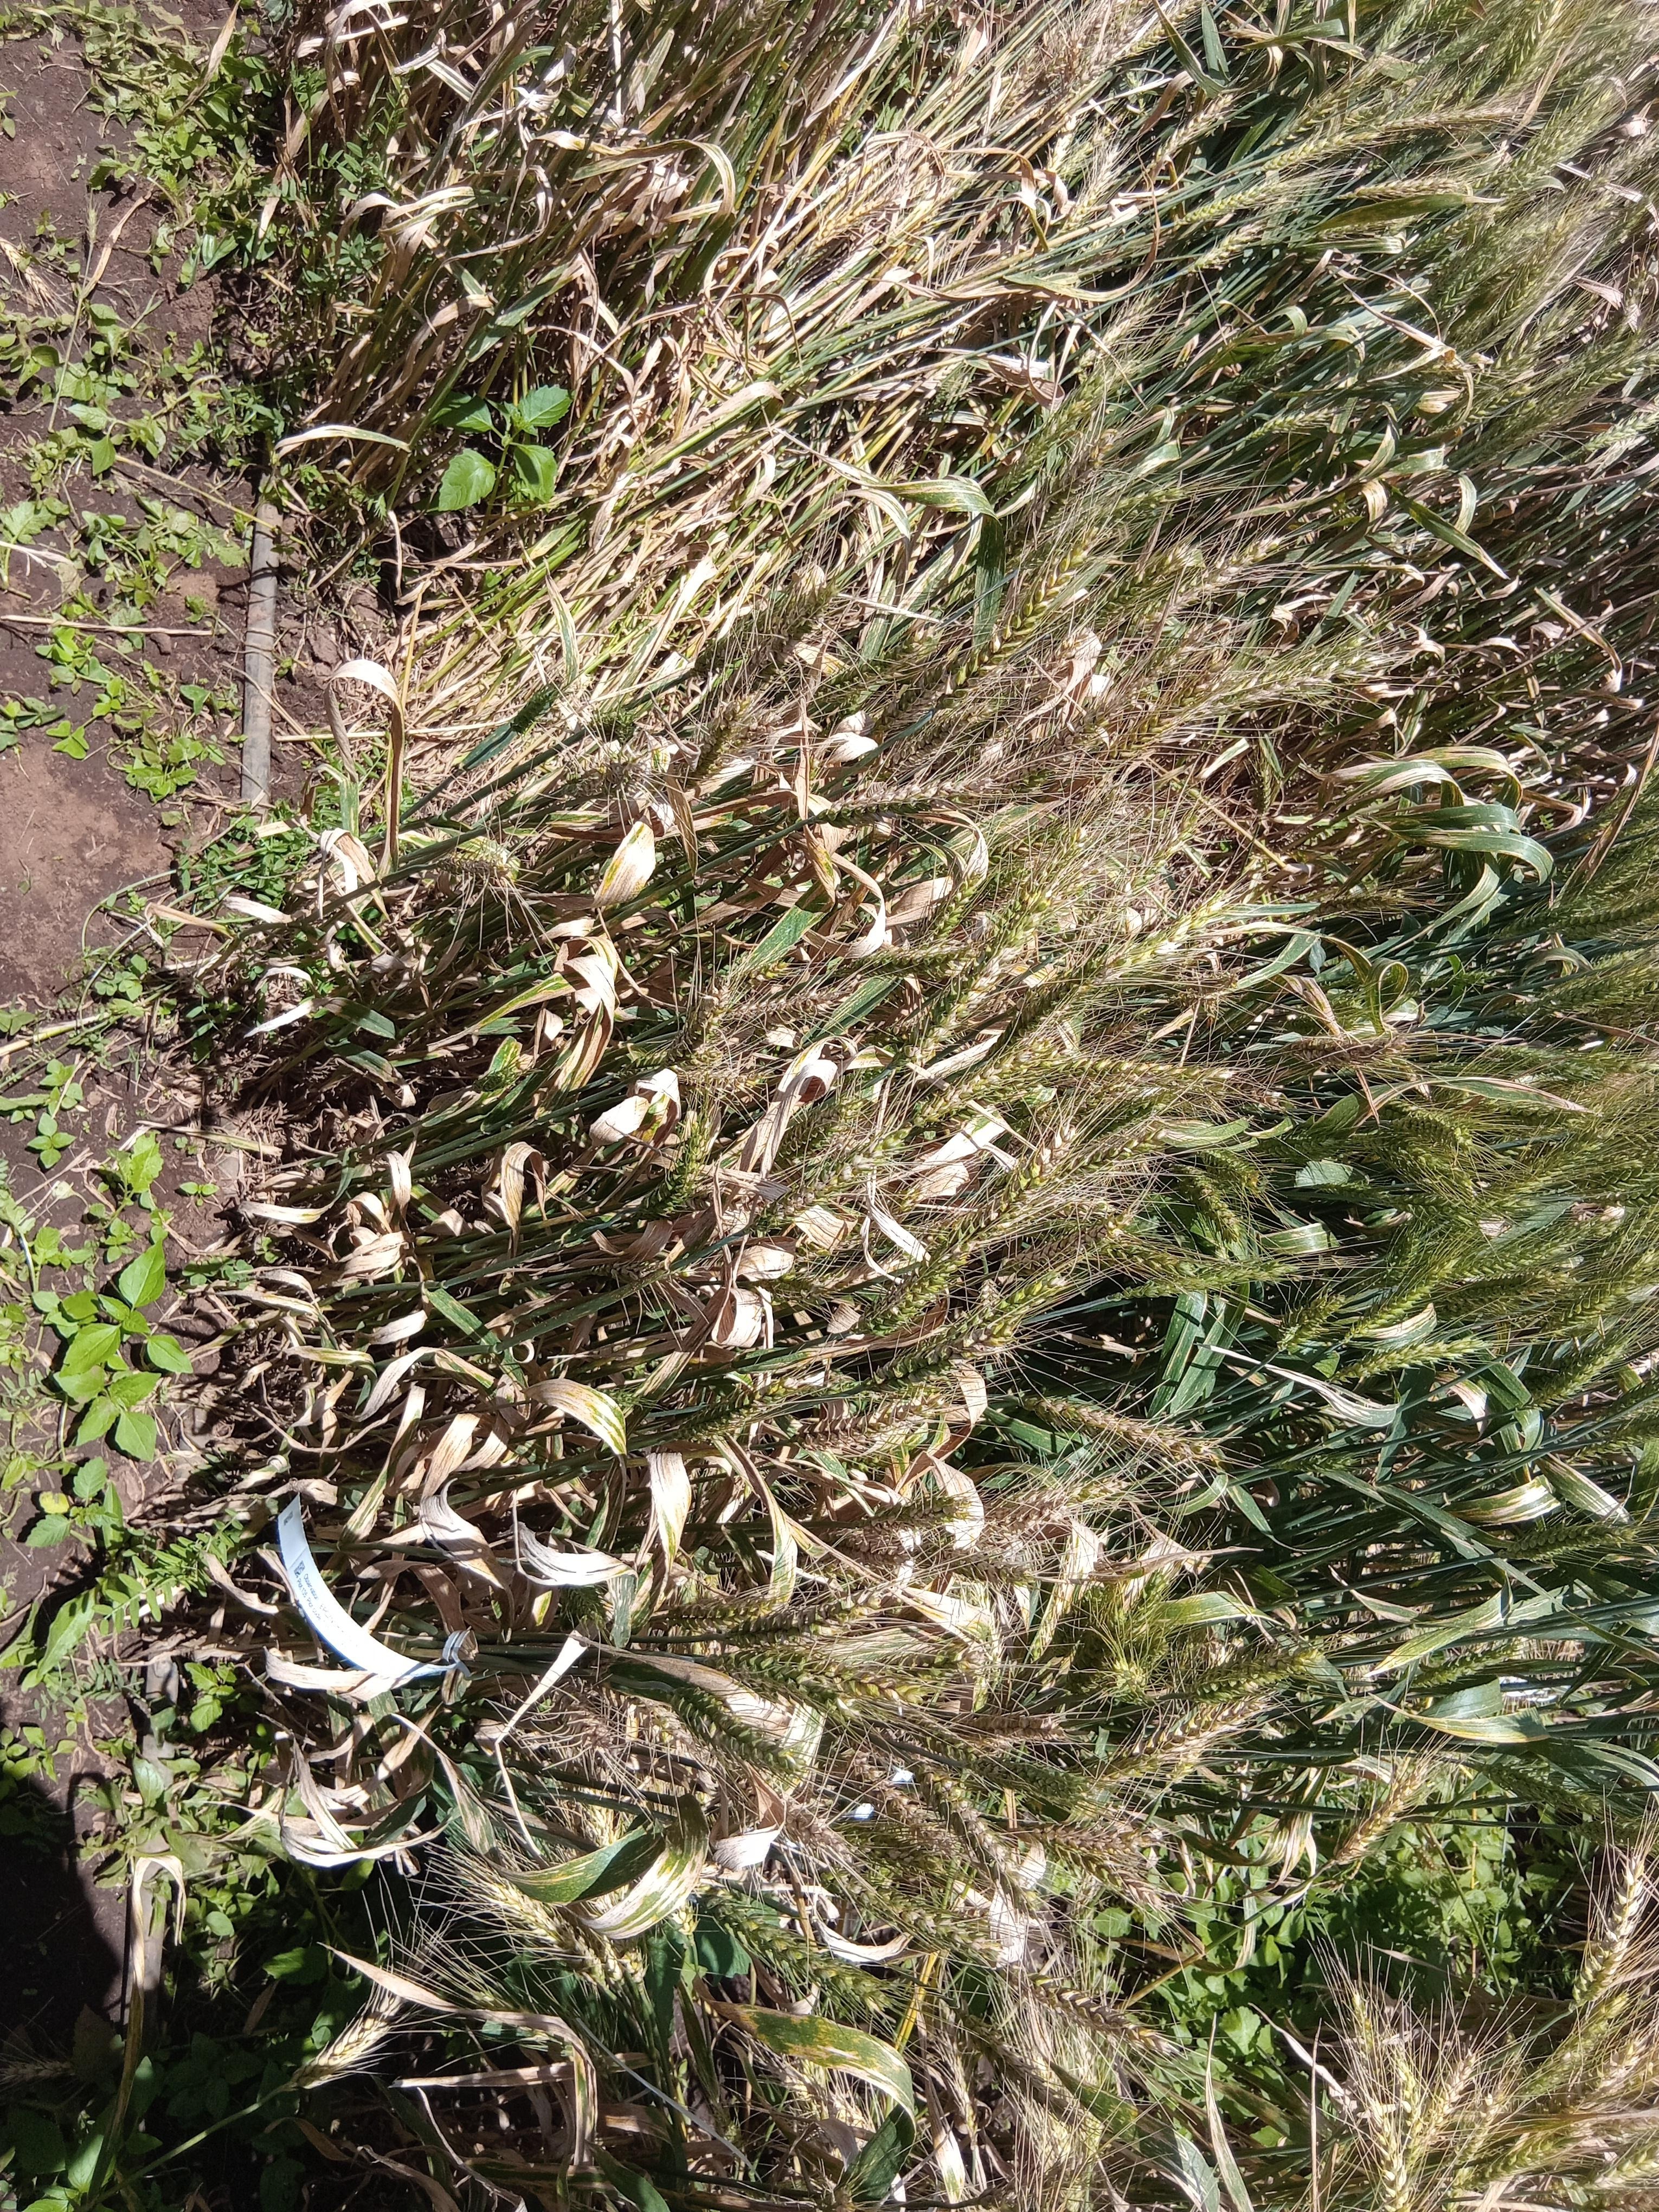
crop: wheat
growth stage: maturity
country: Kenya
